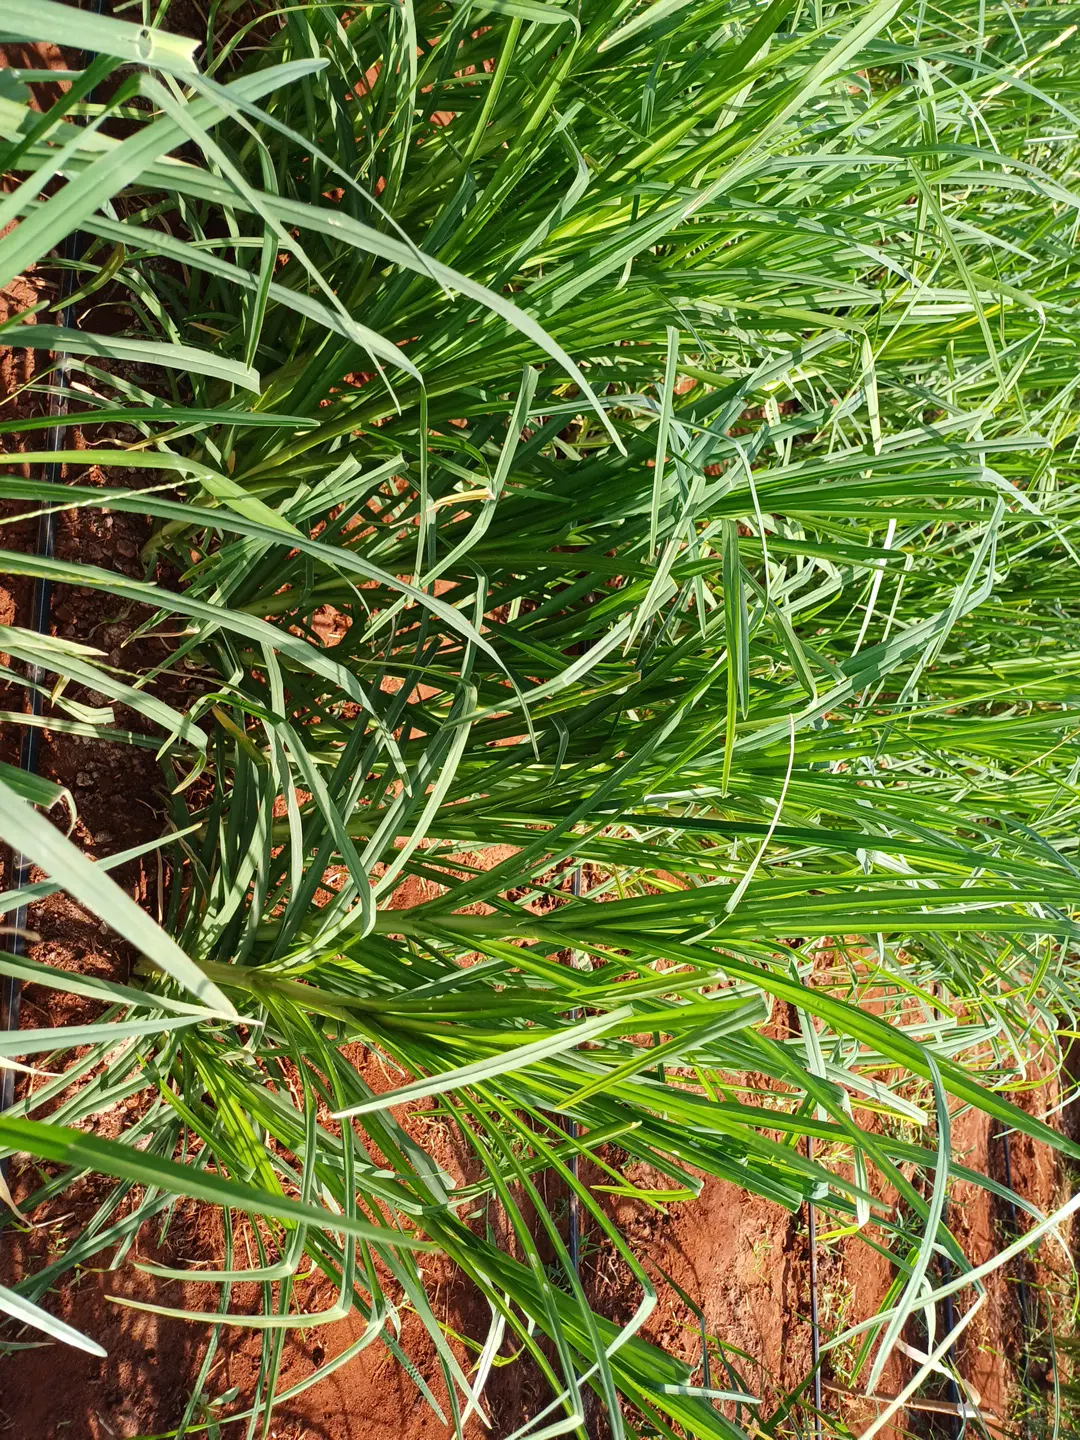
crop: finger millet
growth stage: flowering
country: Kenya
